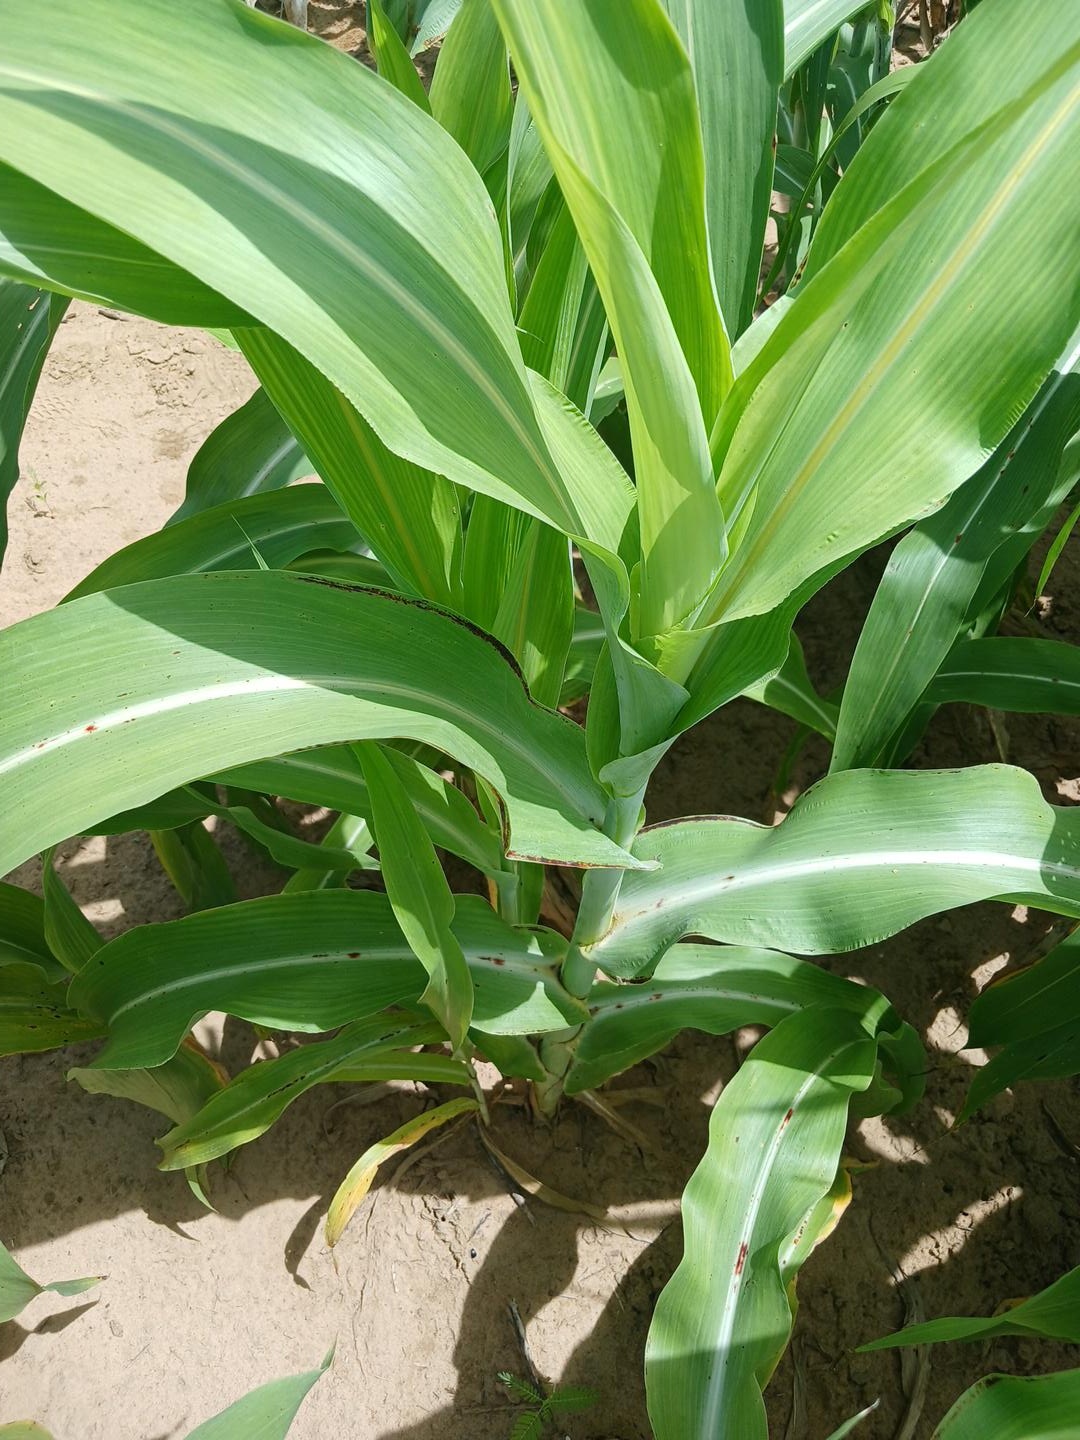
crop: sorghum
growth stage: vegetative
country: Senegal
